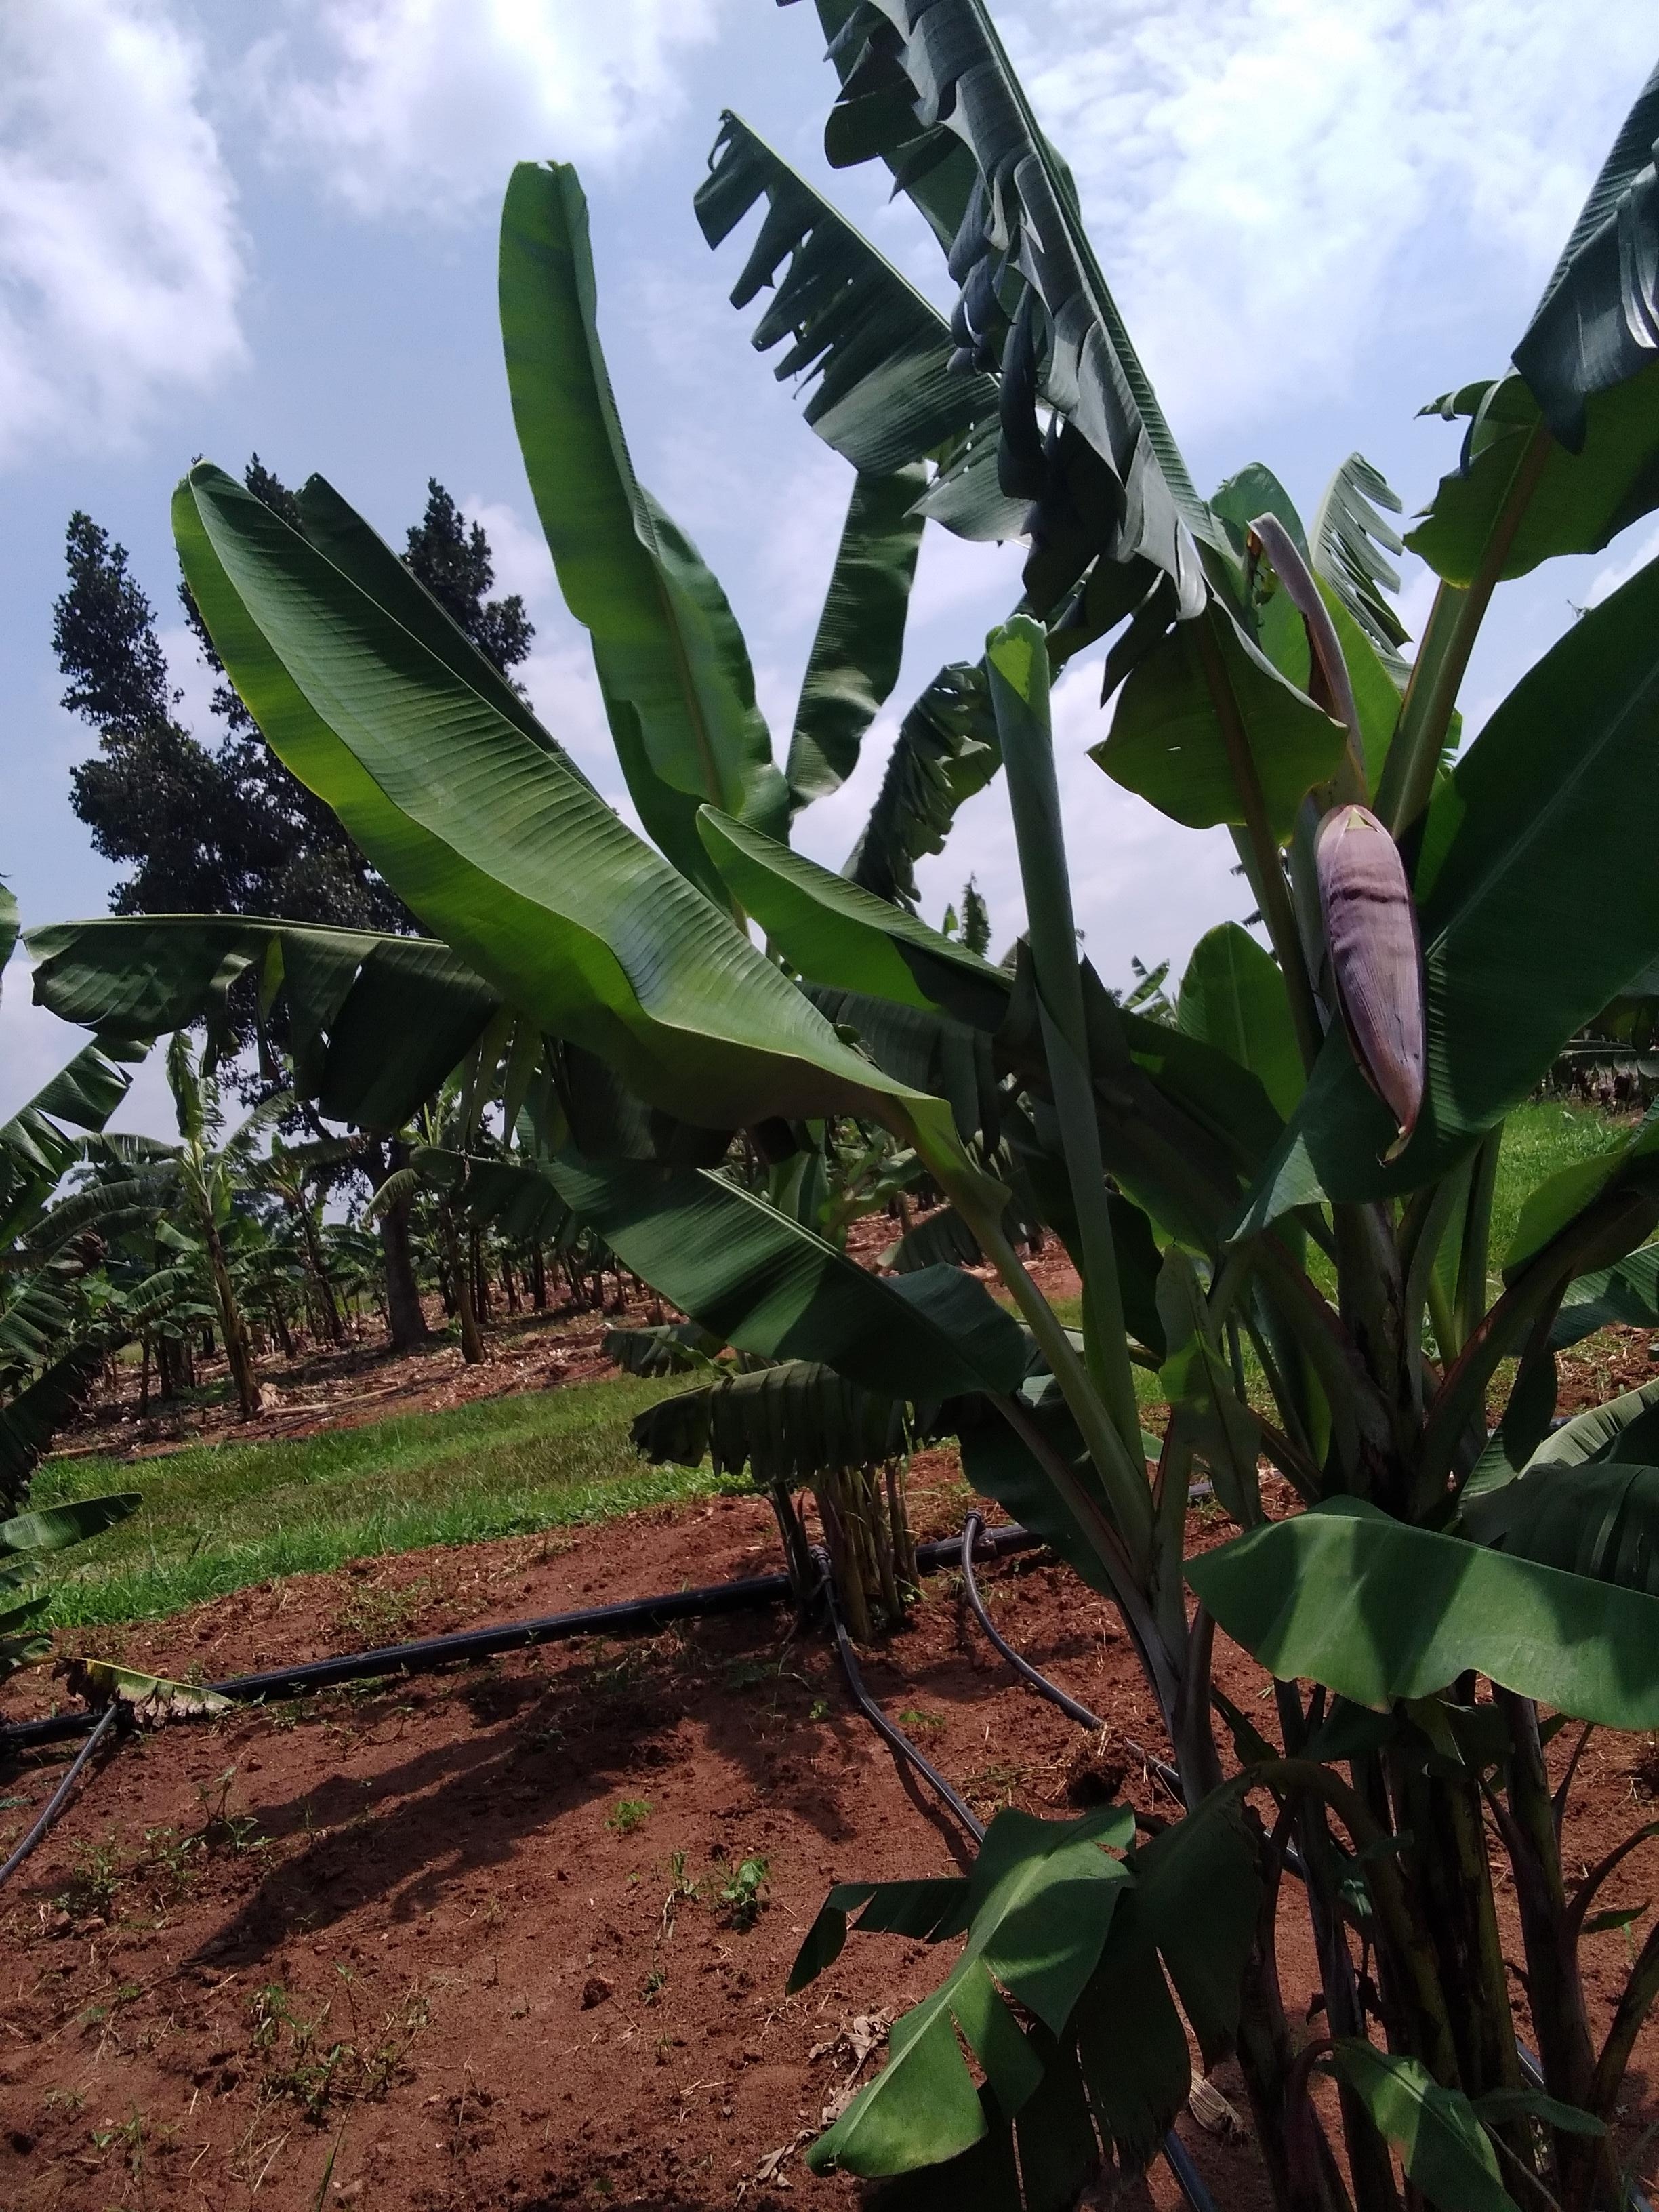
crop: banana
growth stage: flowering
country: Uganda
